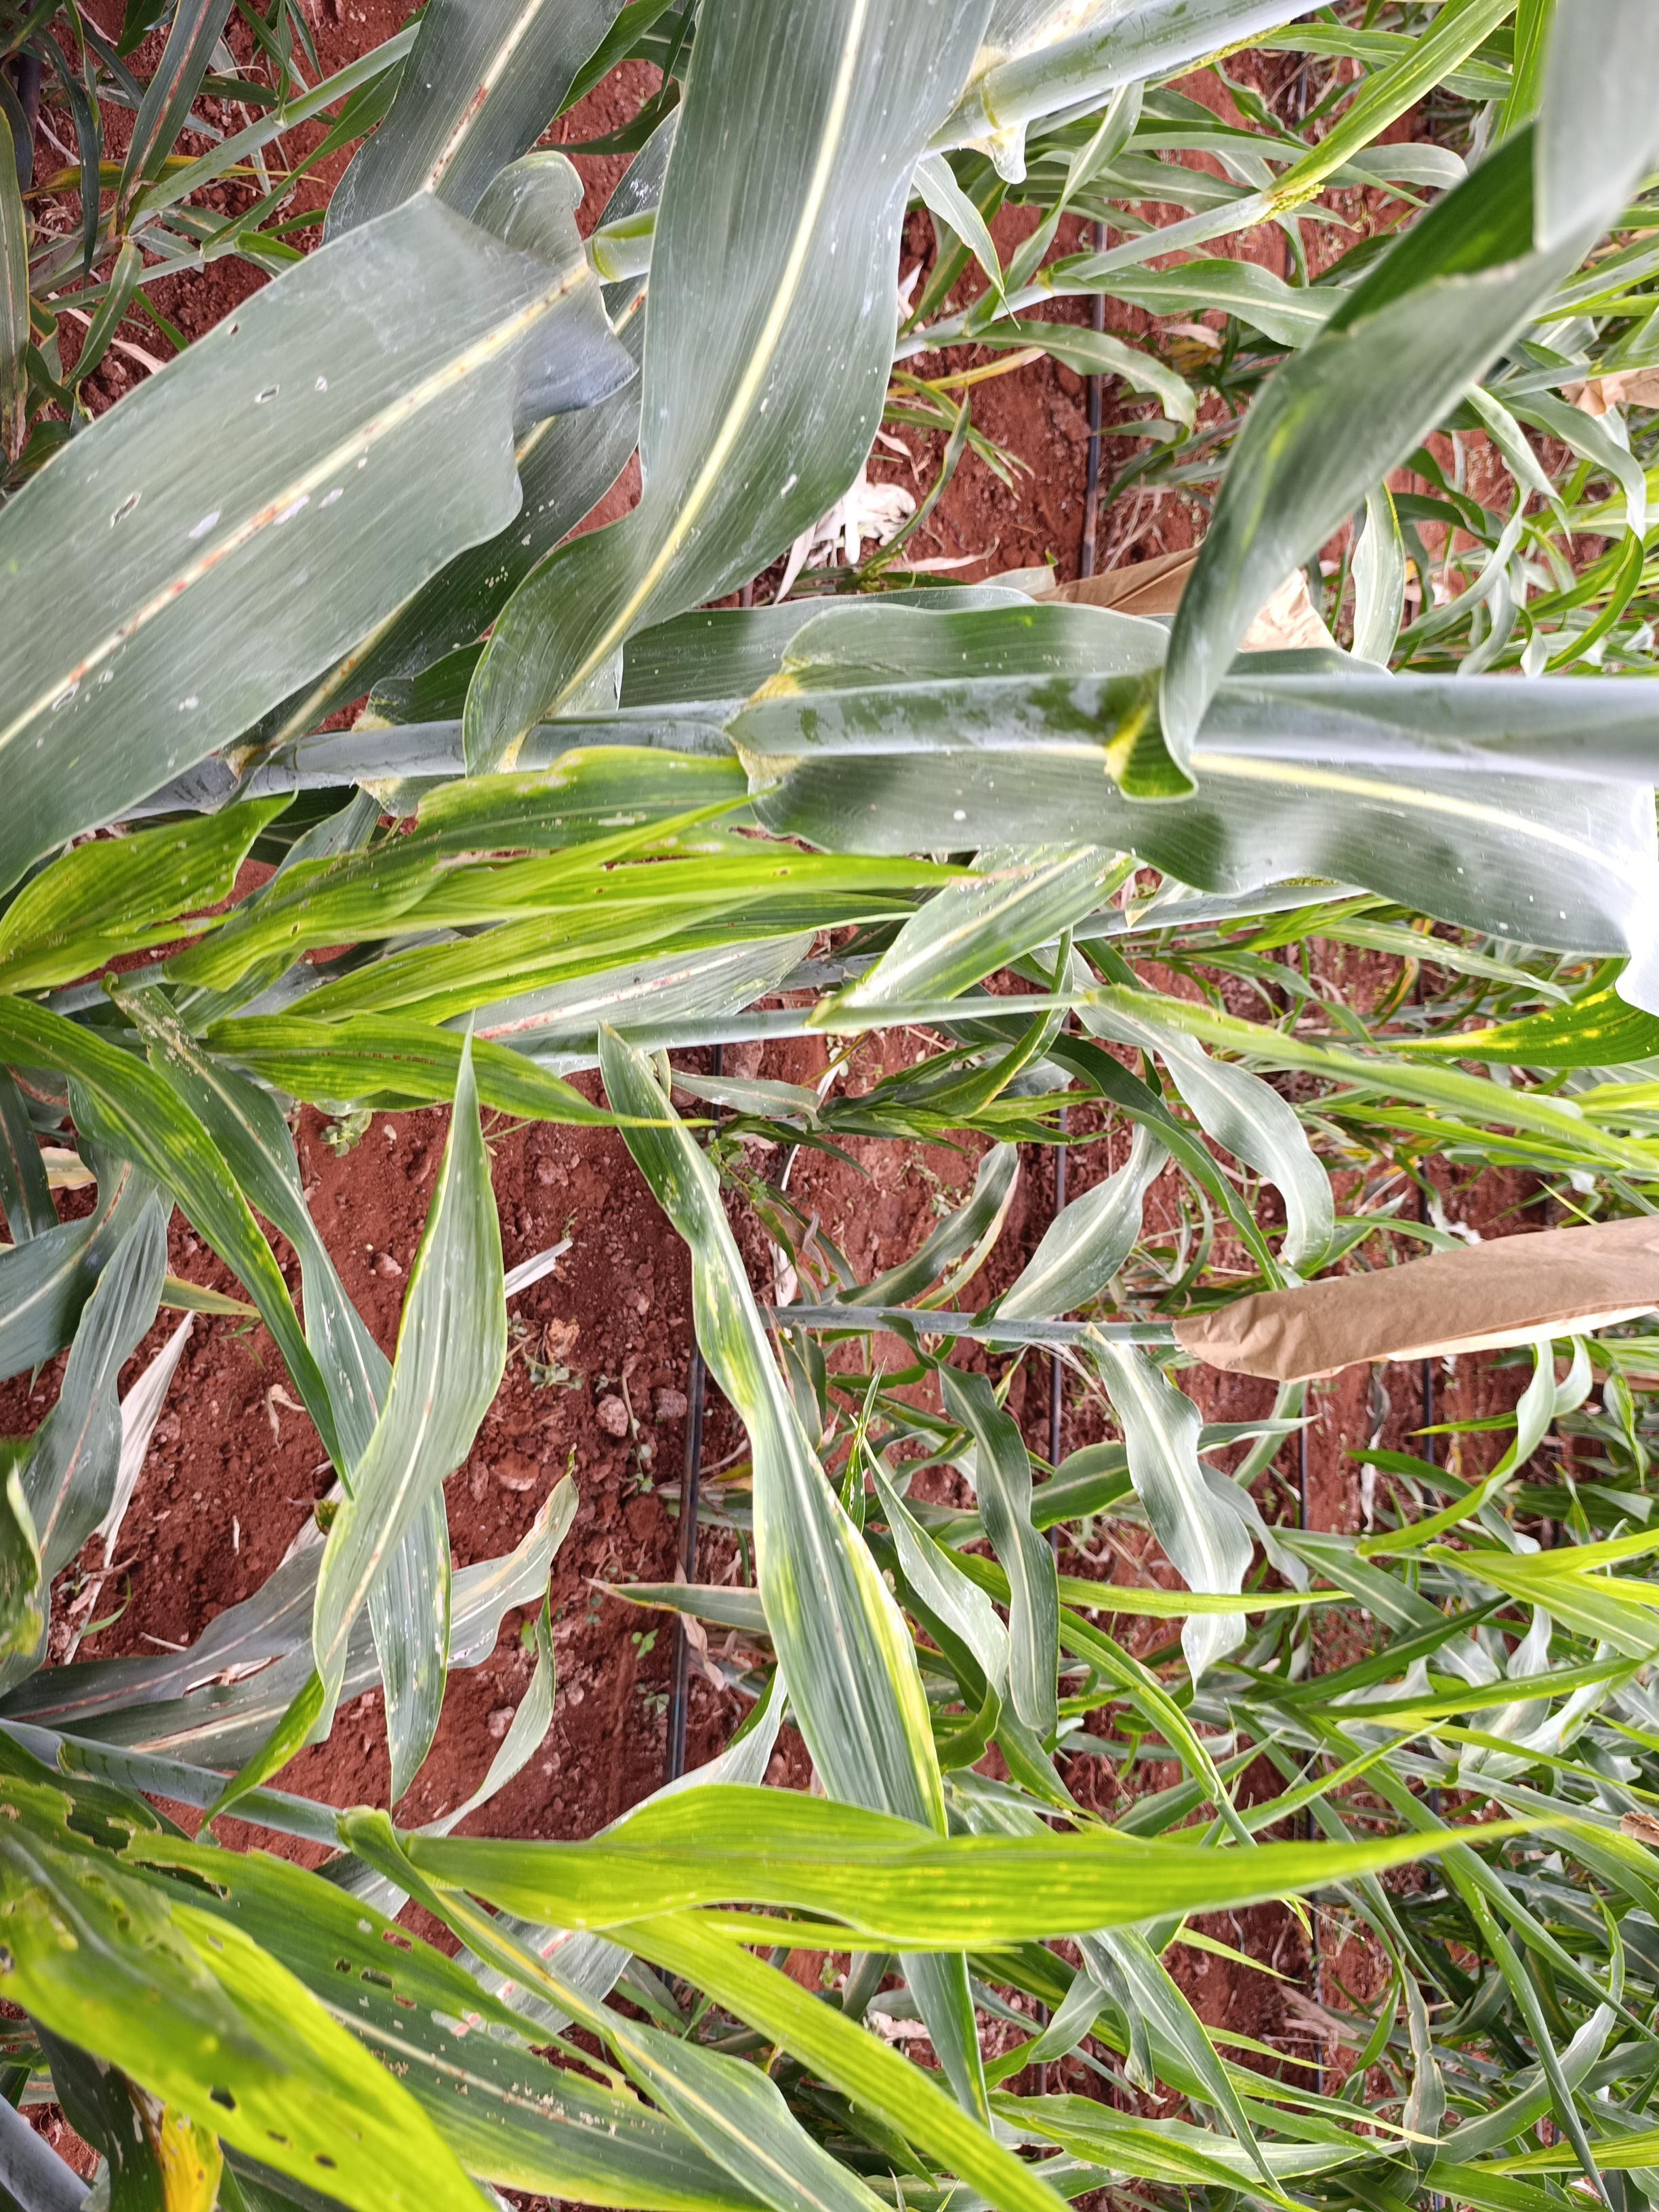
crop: sorghum
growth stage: heading tuber
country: Kenya
